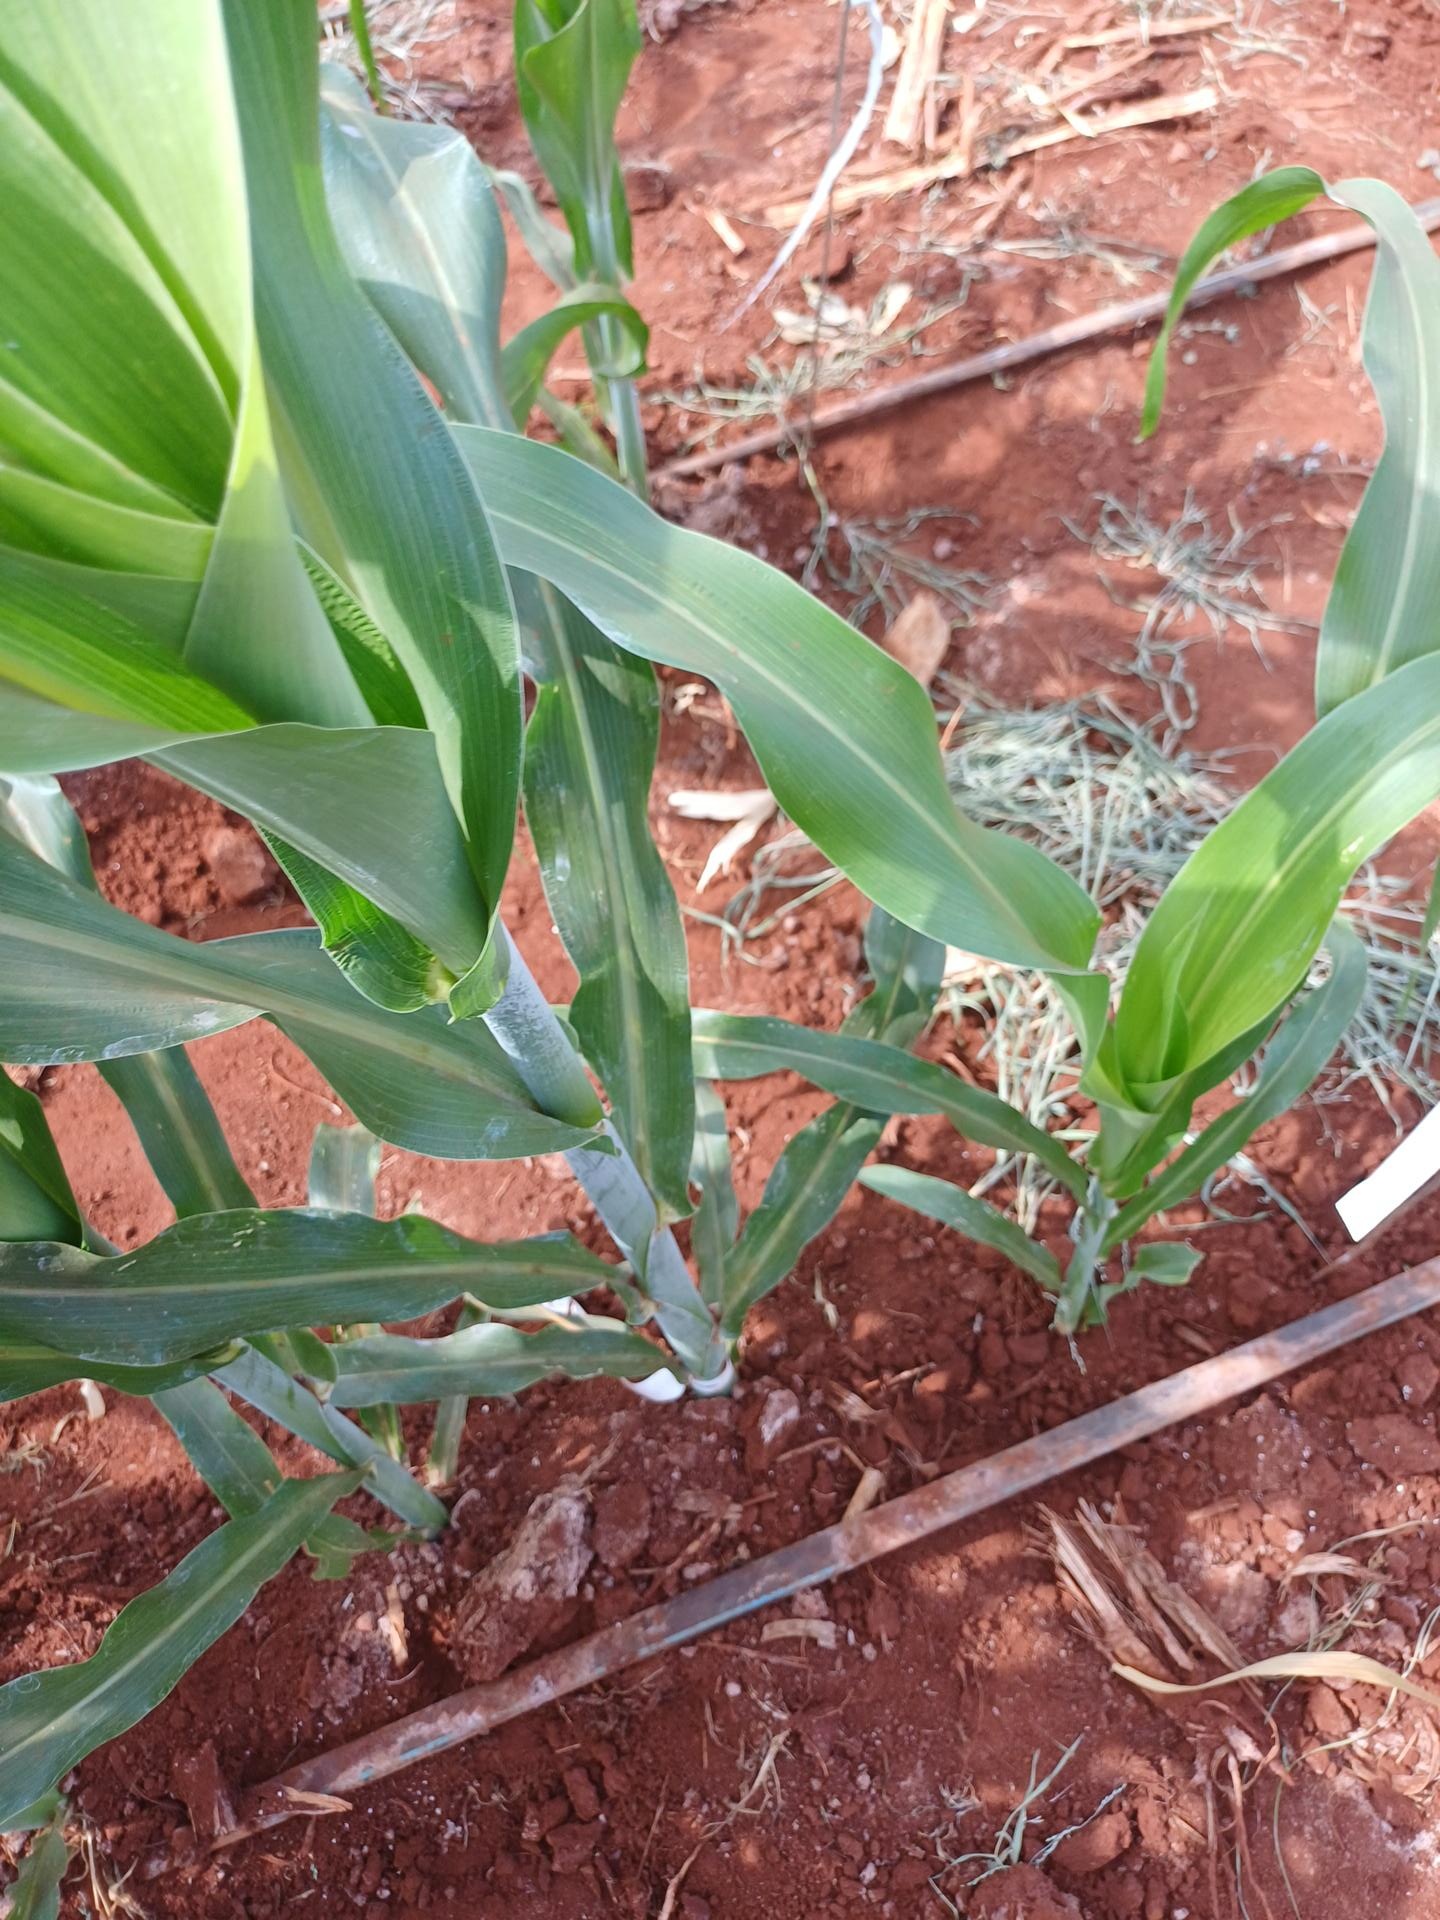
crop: sorghum
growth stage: vegetative
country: Kenya
